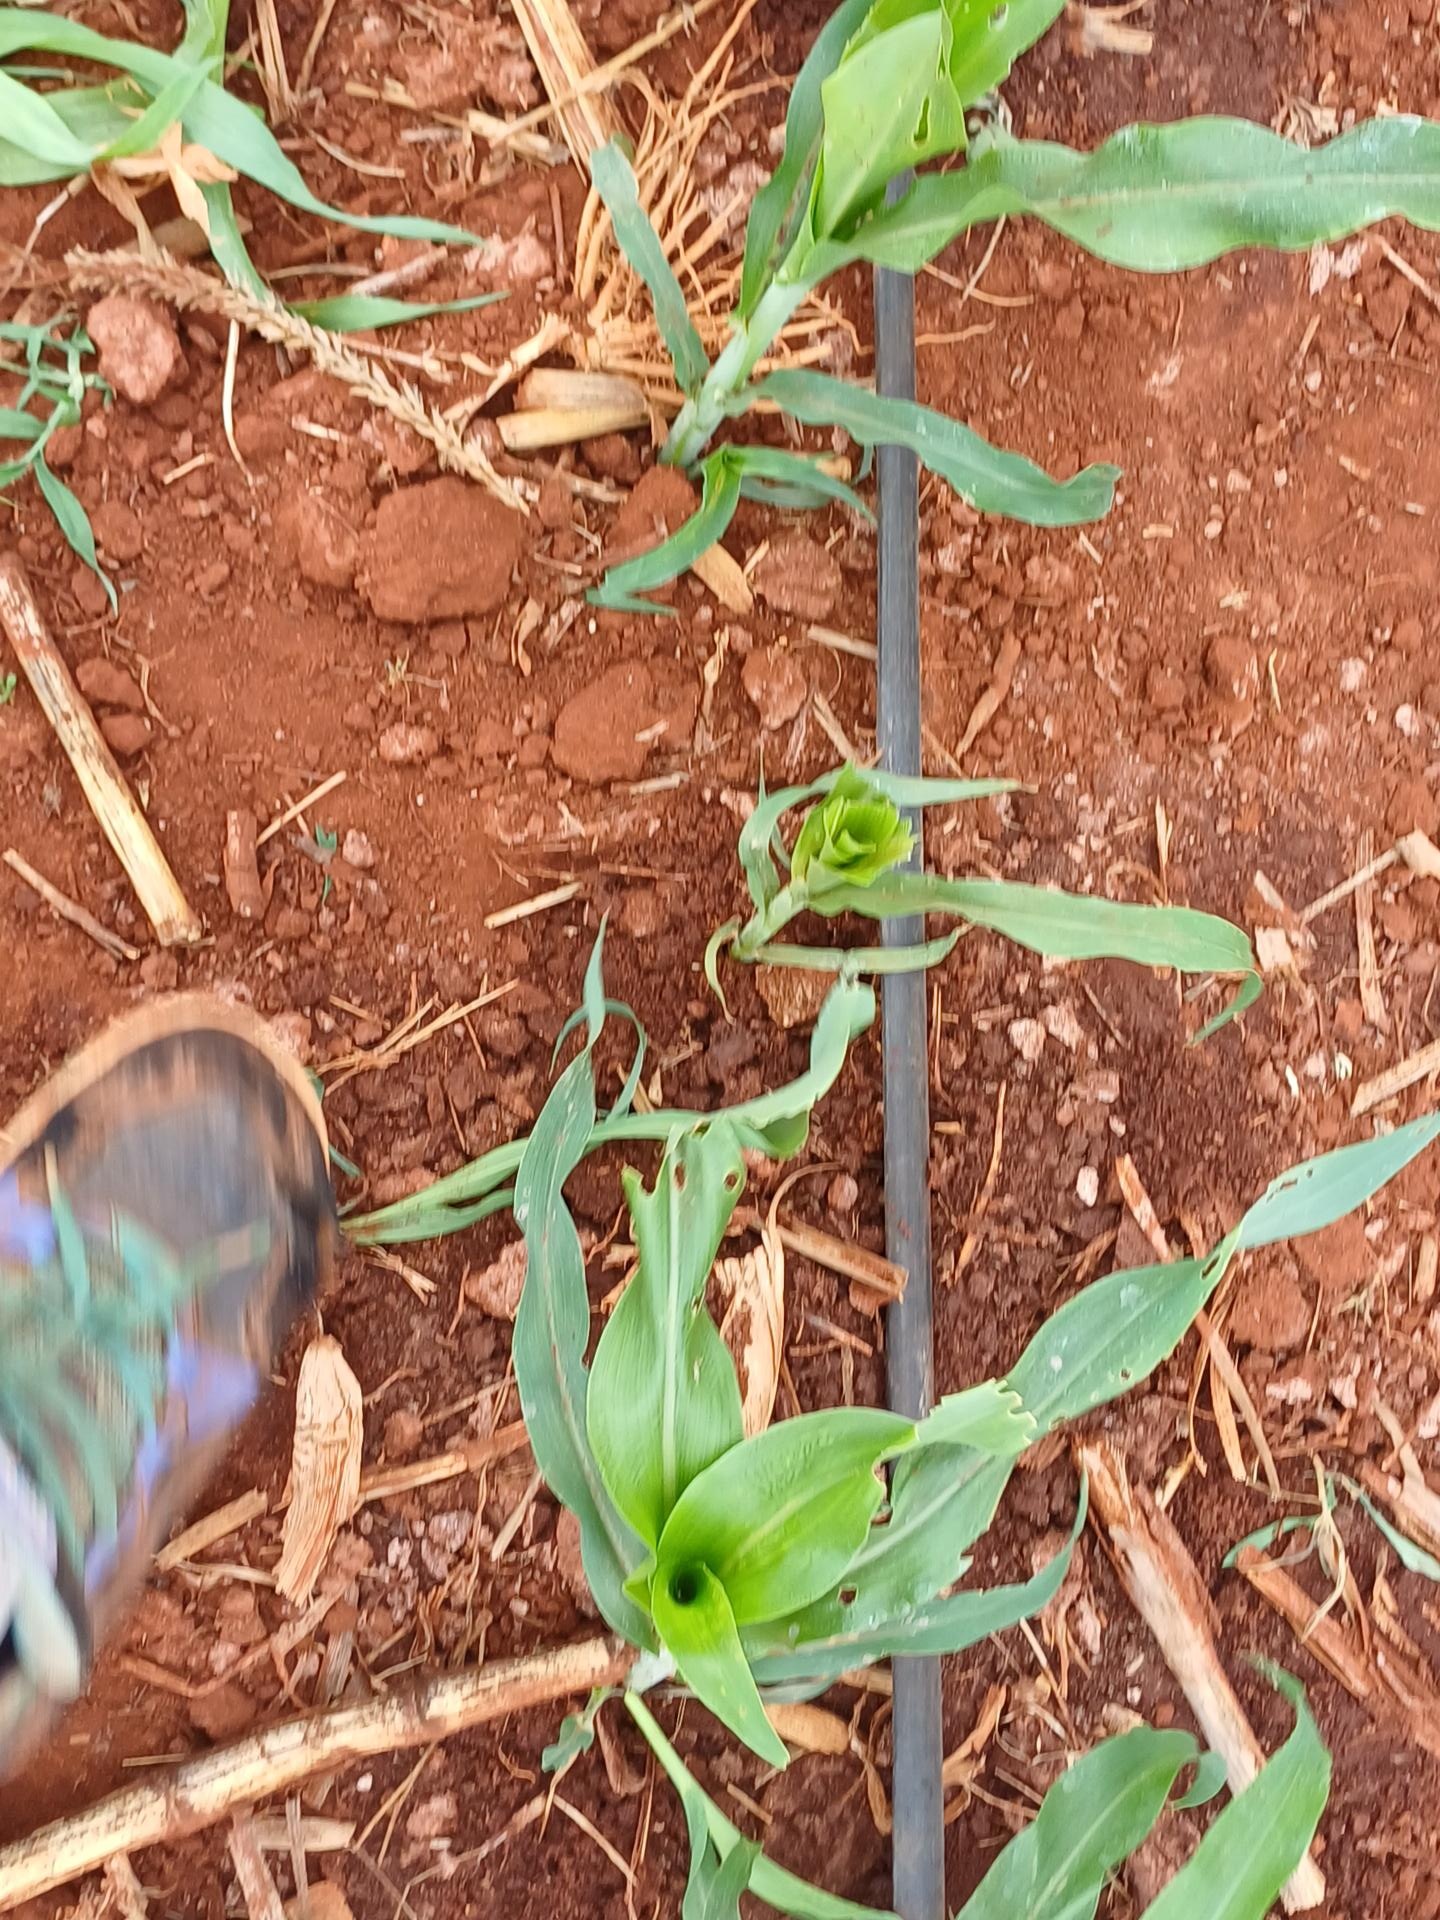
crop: sorghum
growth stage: vegetative
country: Kenya
